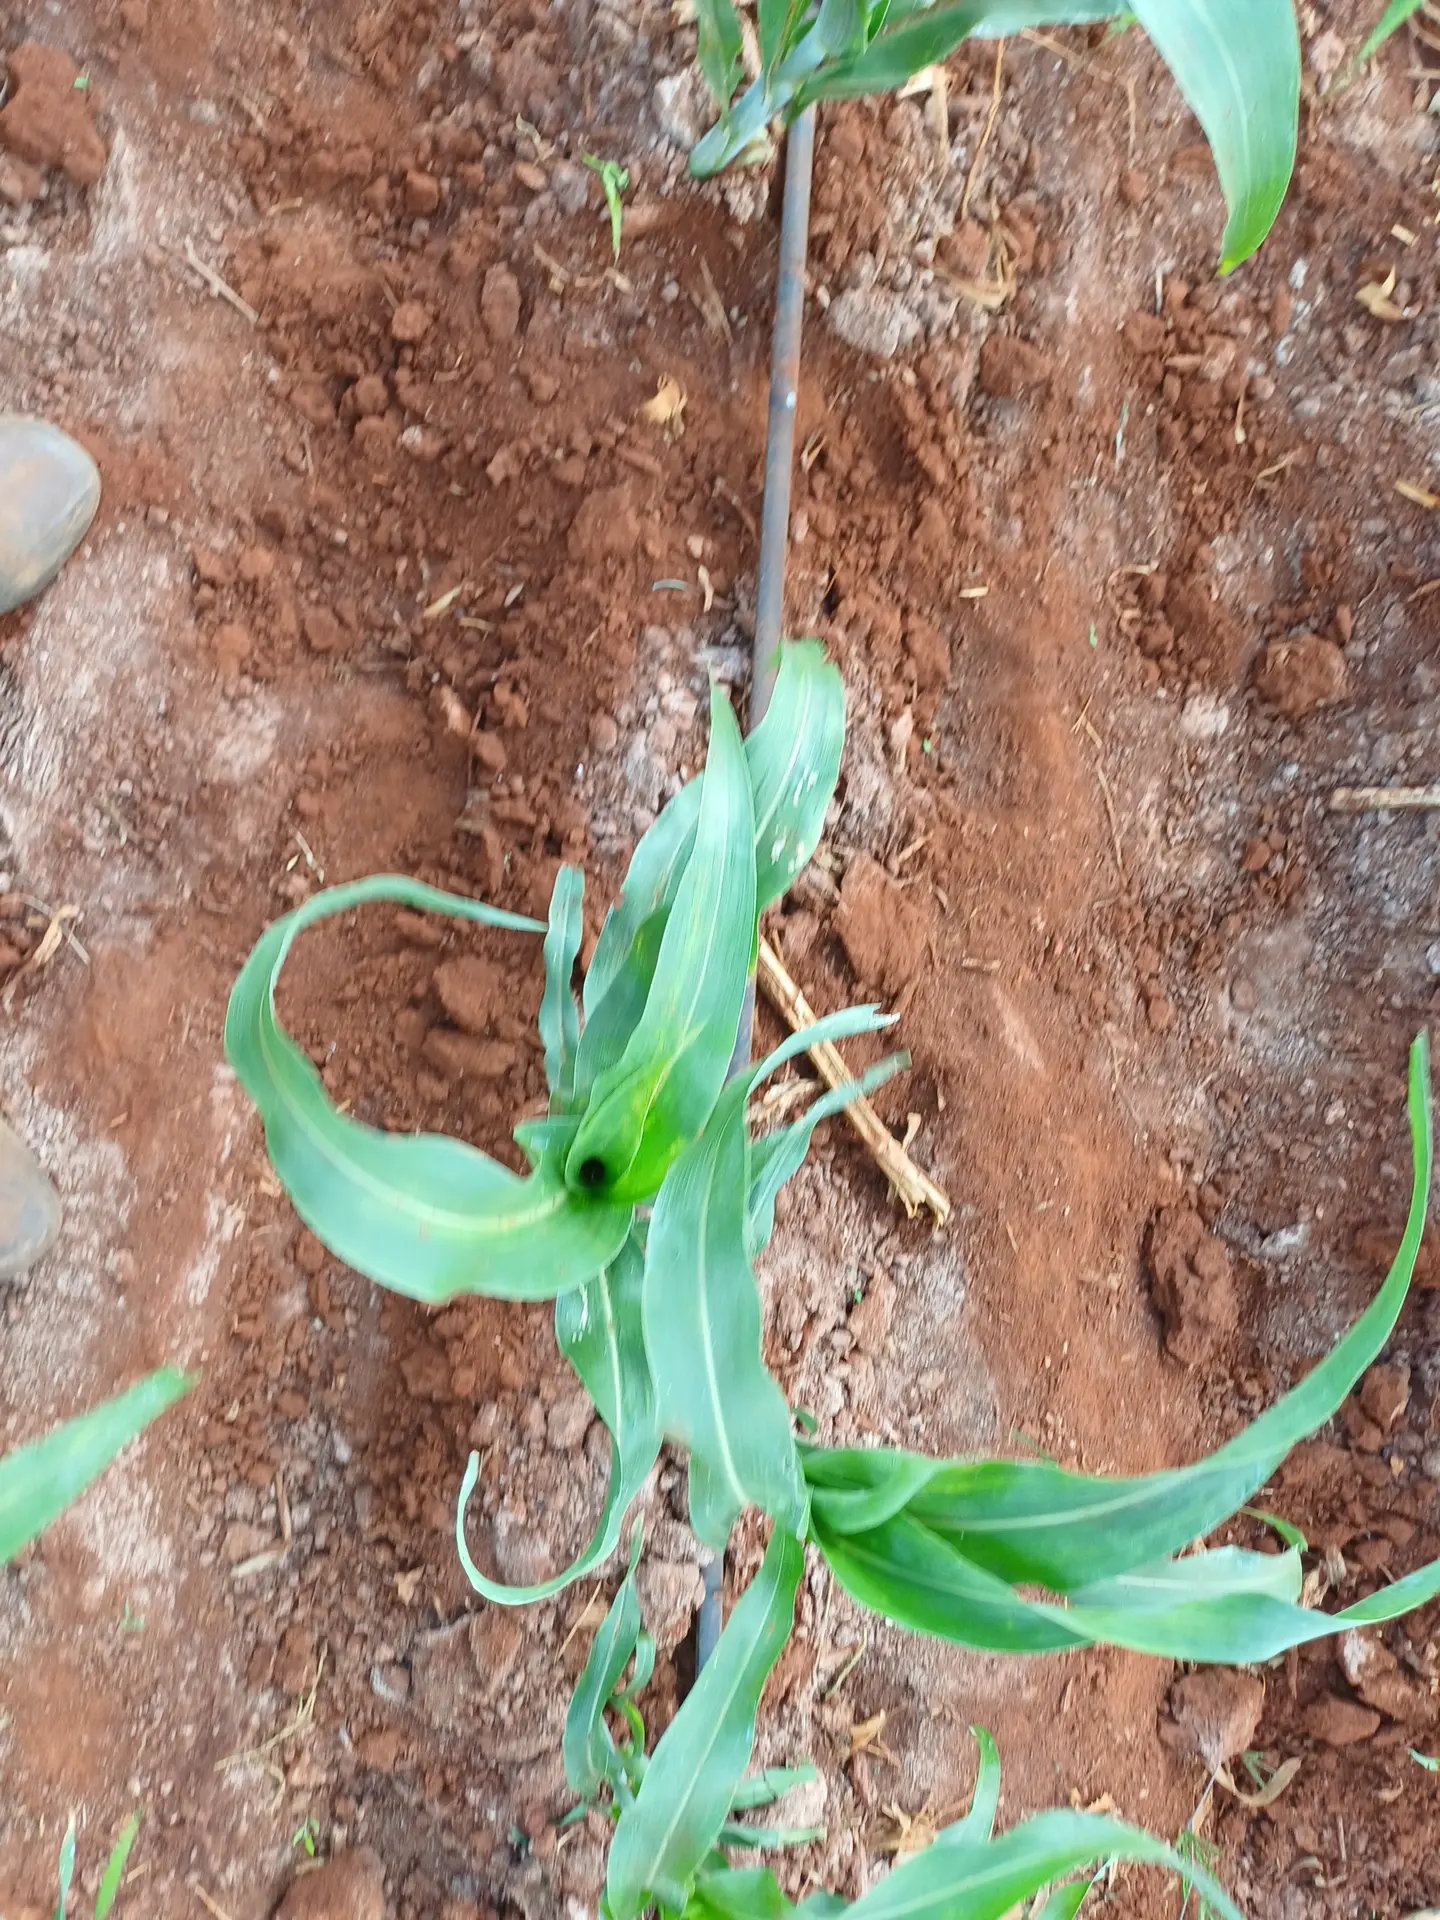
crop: sorghum
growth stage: vegetative
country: Kenya
